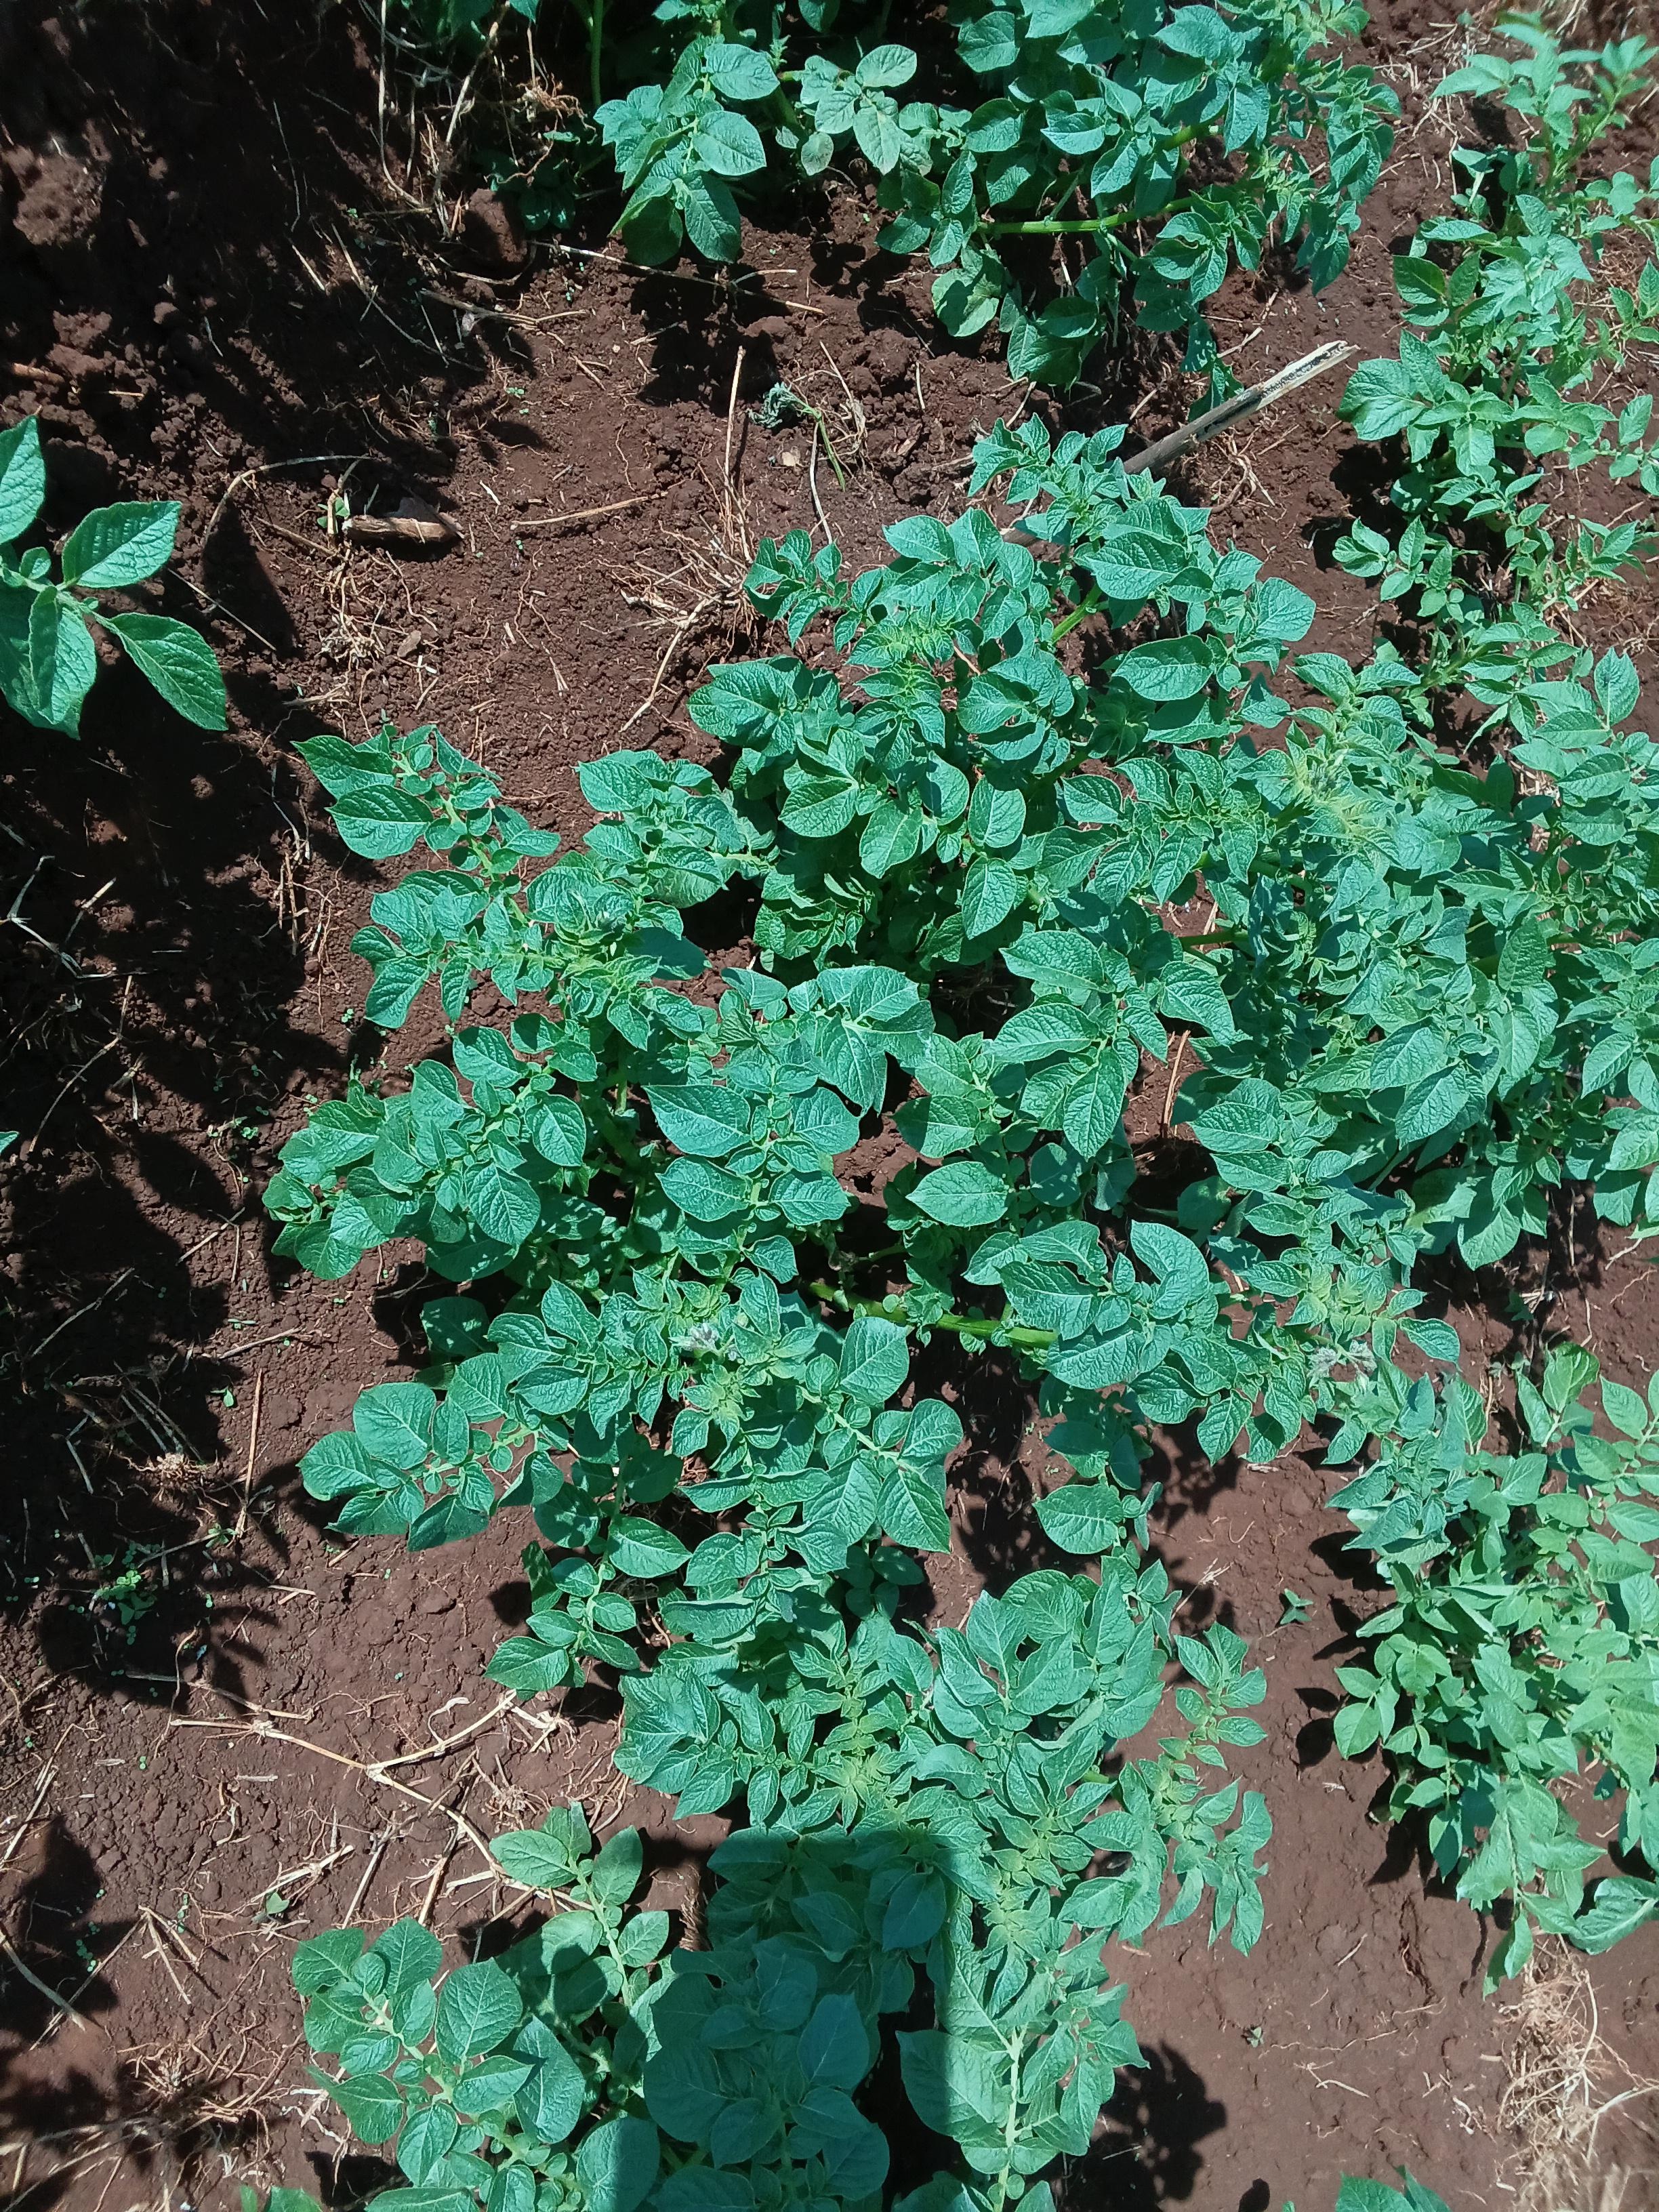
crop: potato
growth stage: vegetative
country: Kenya
